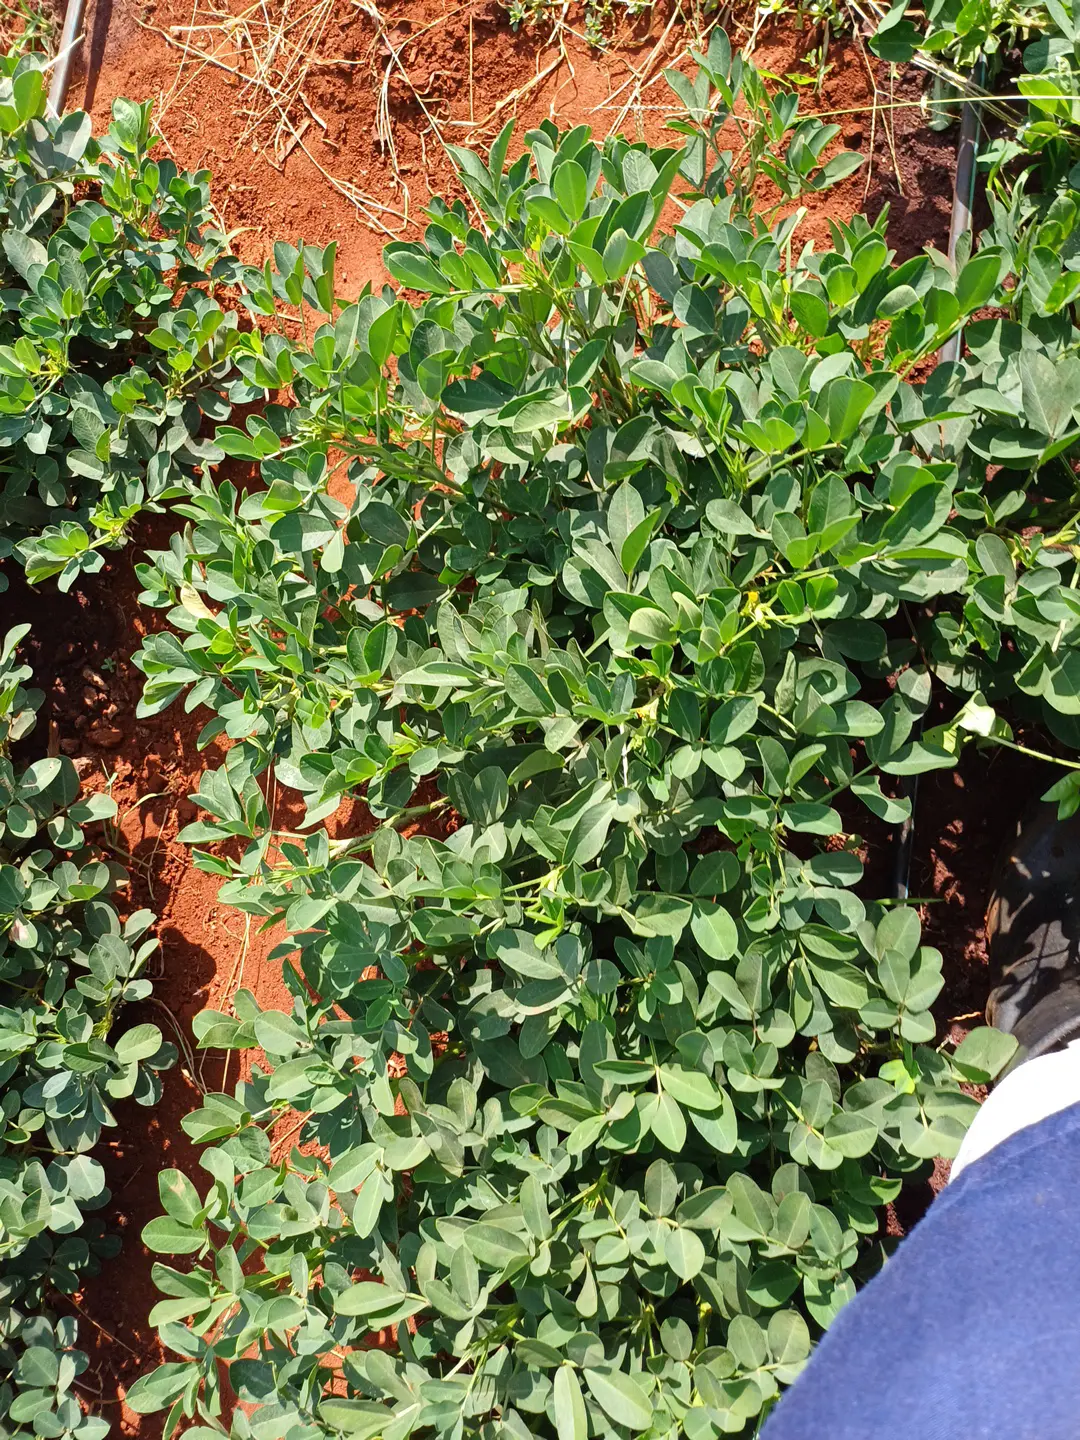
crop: groundnut
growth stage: pegging
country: Kenya
